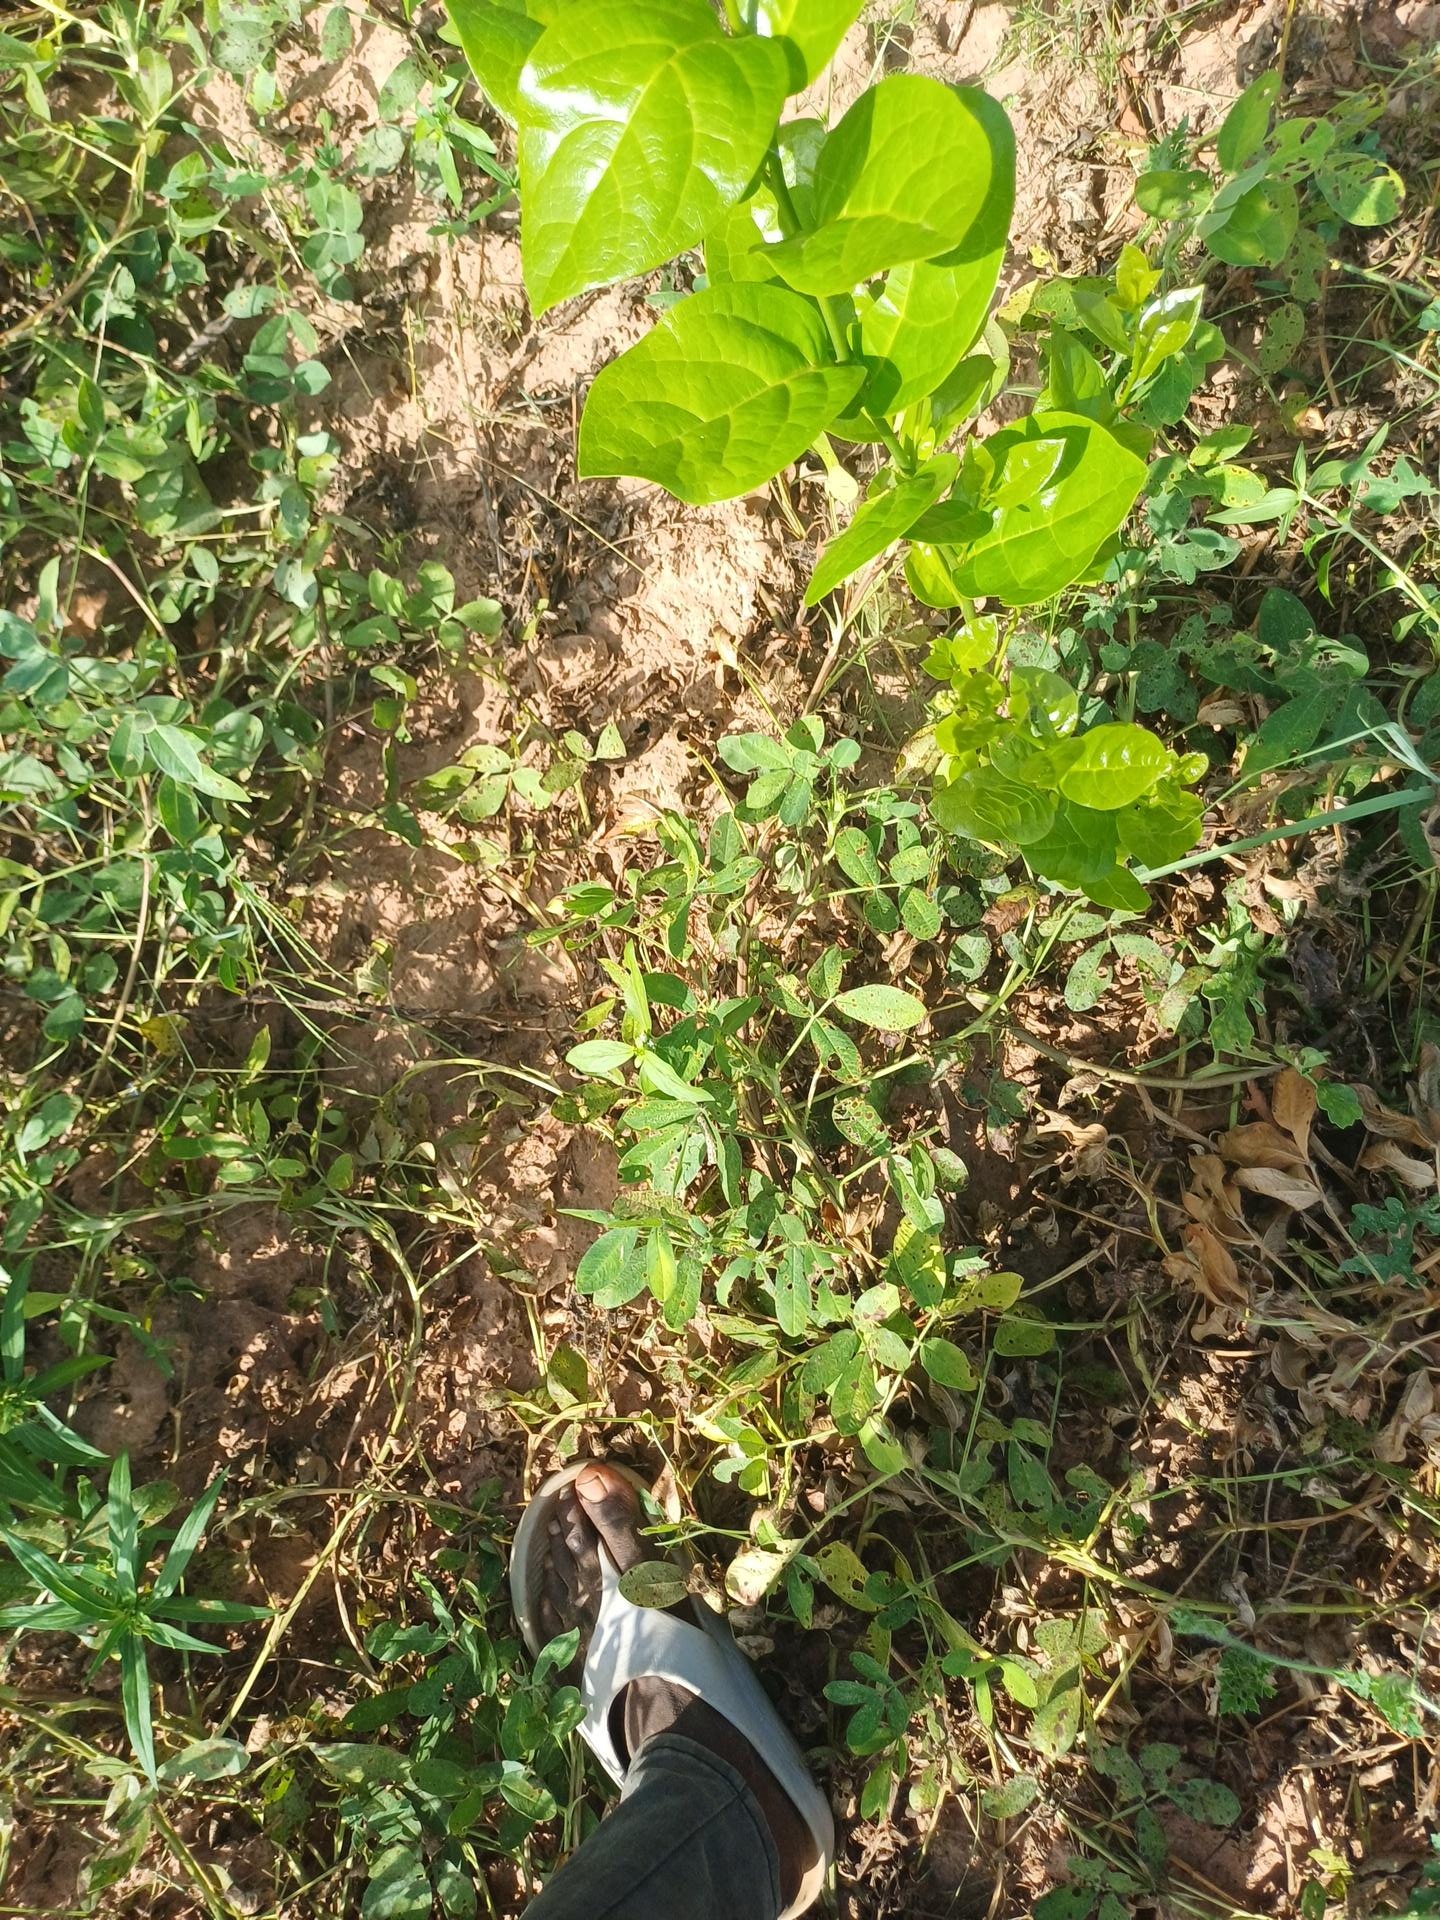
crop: groundnut
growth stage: flowering
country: Senegal
